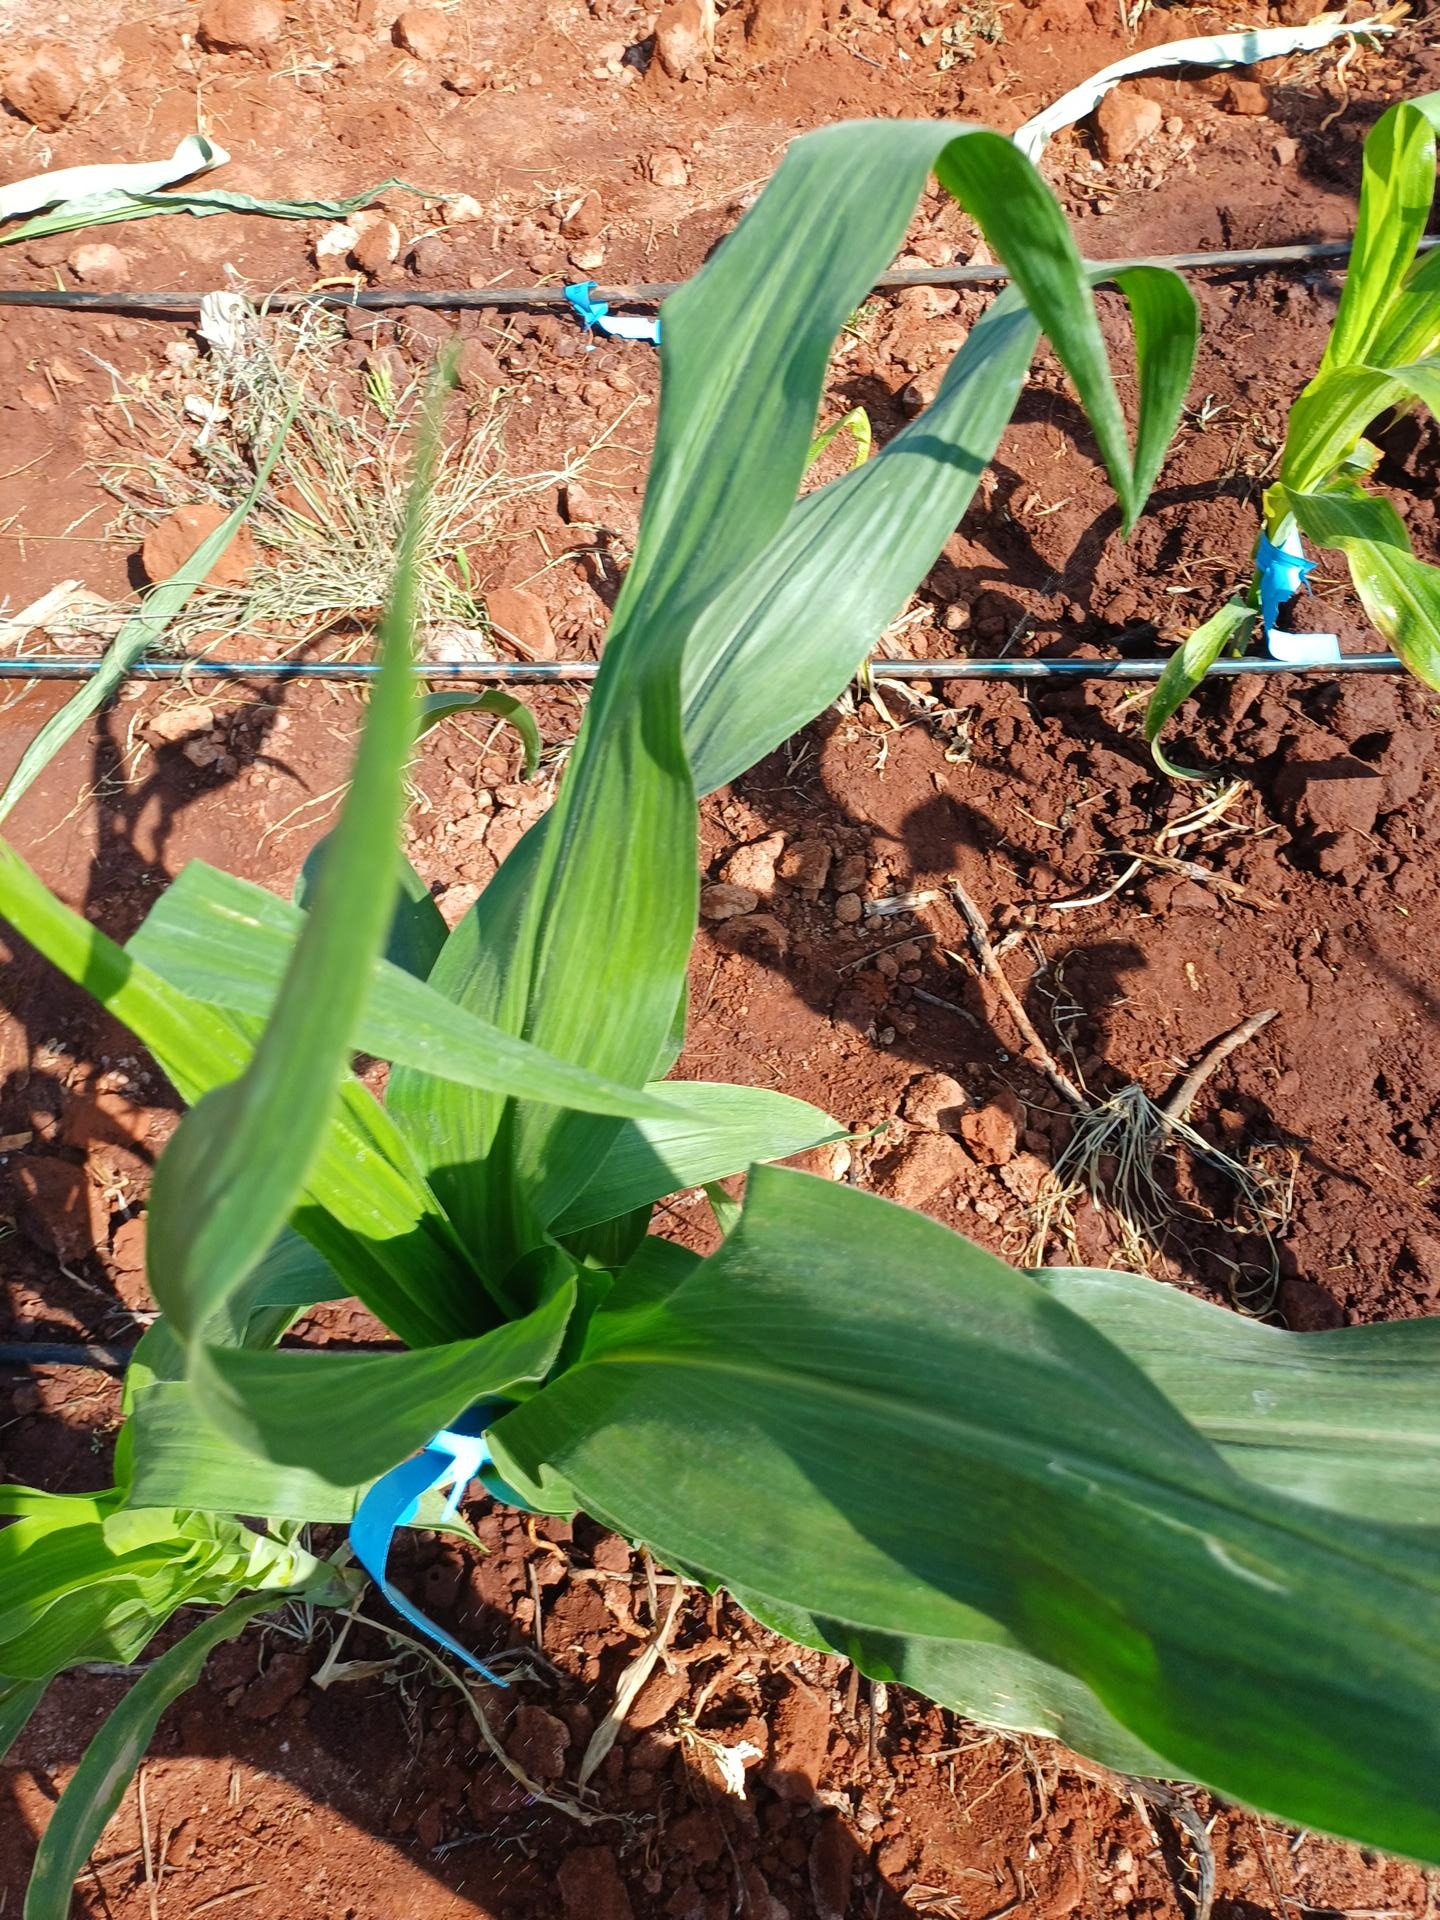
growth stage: vegetative
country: Kenya
